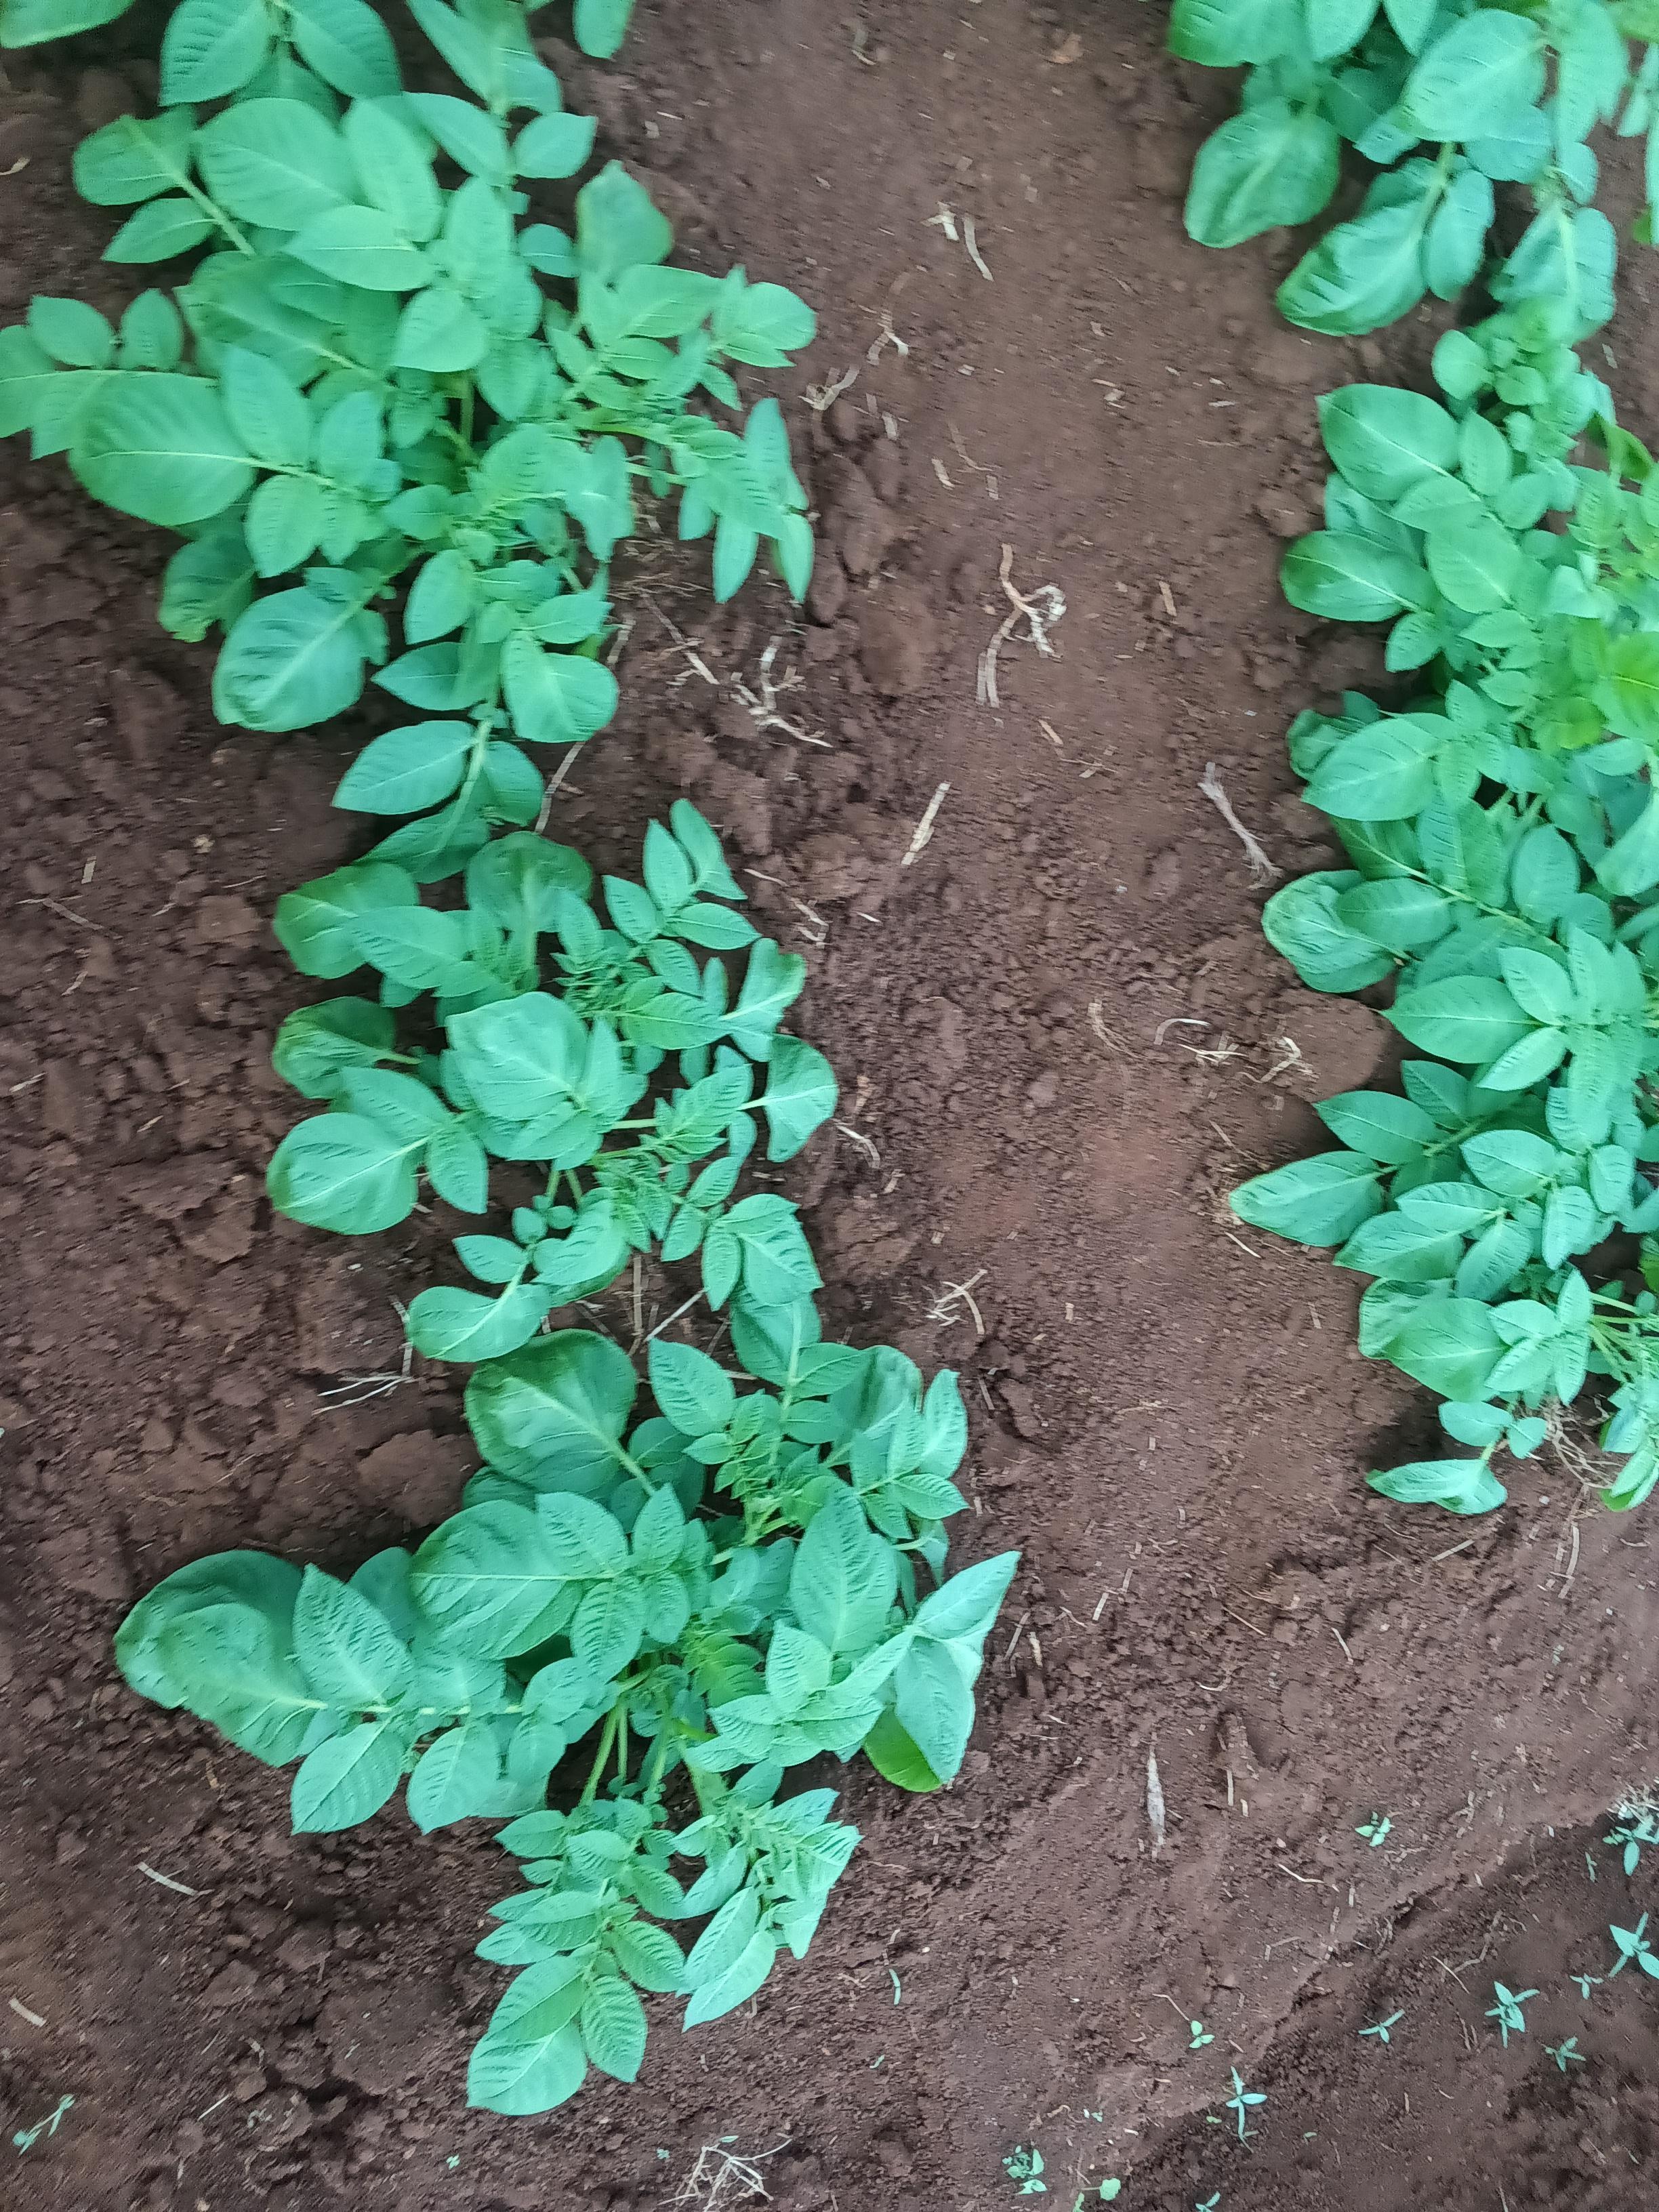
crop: potato
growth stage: emergence
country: Kenya
